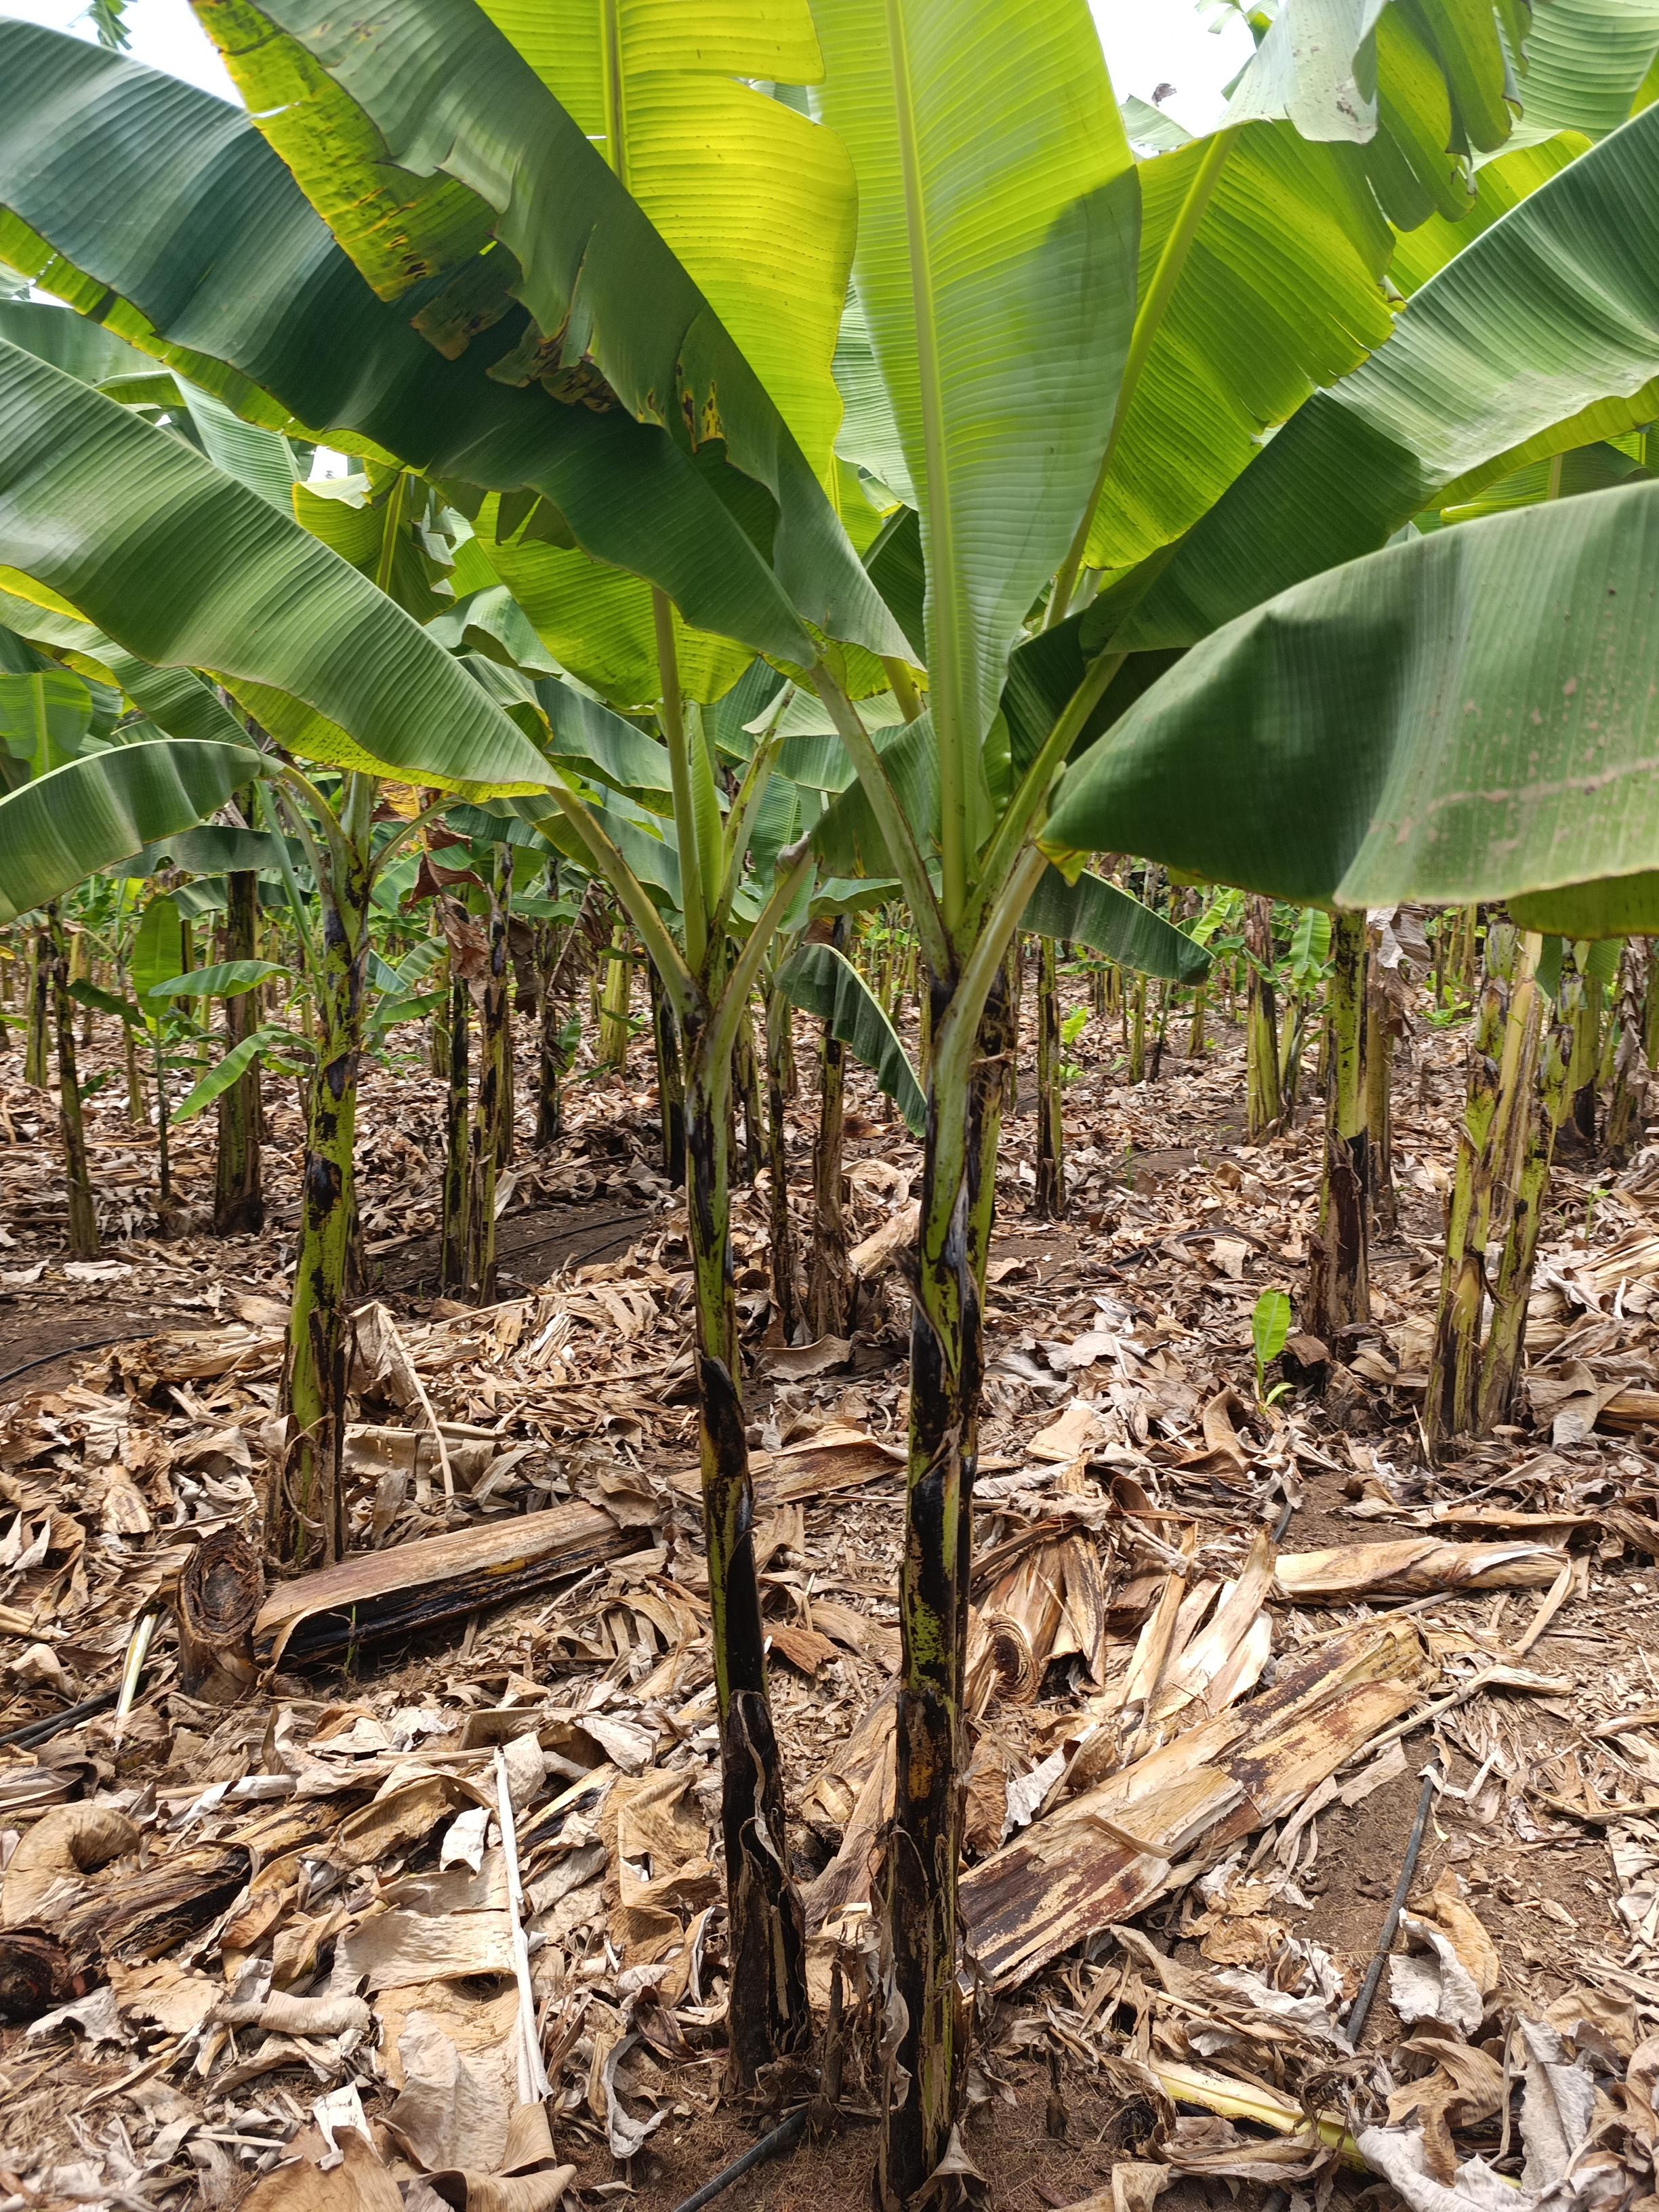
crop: banana
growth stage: vegetative
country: Tanzania
